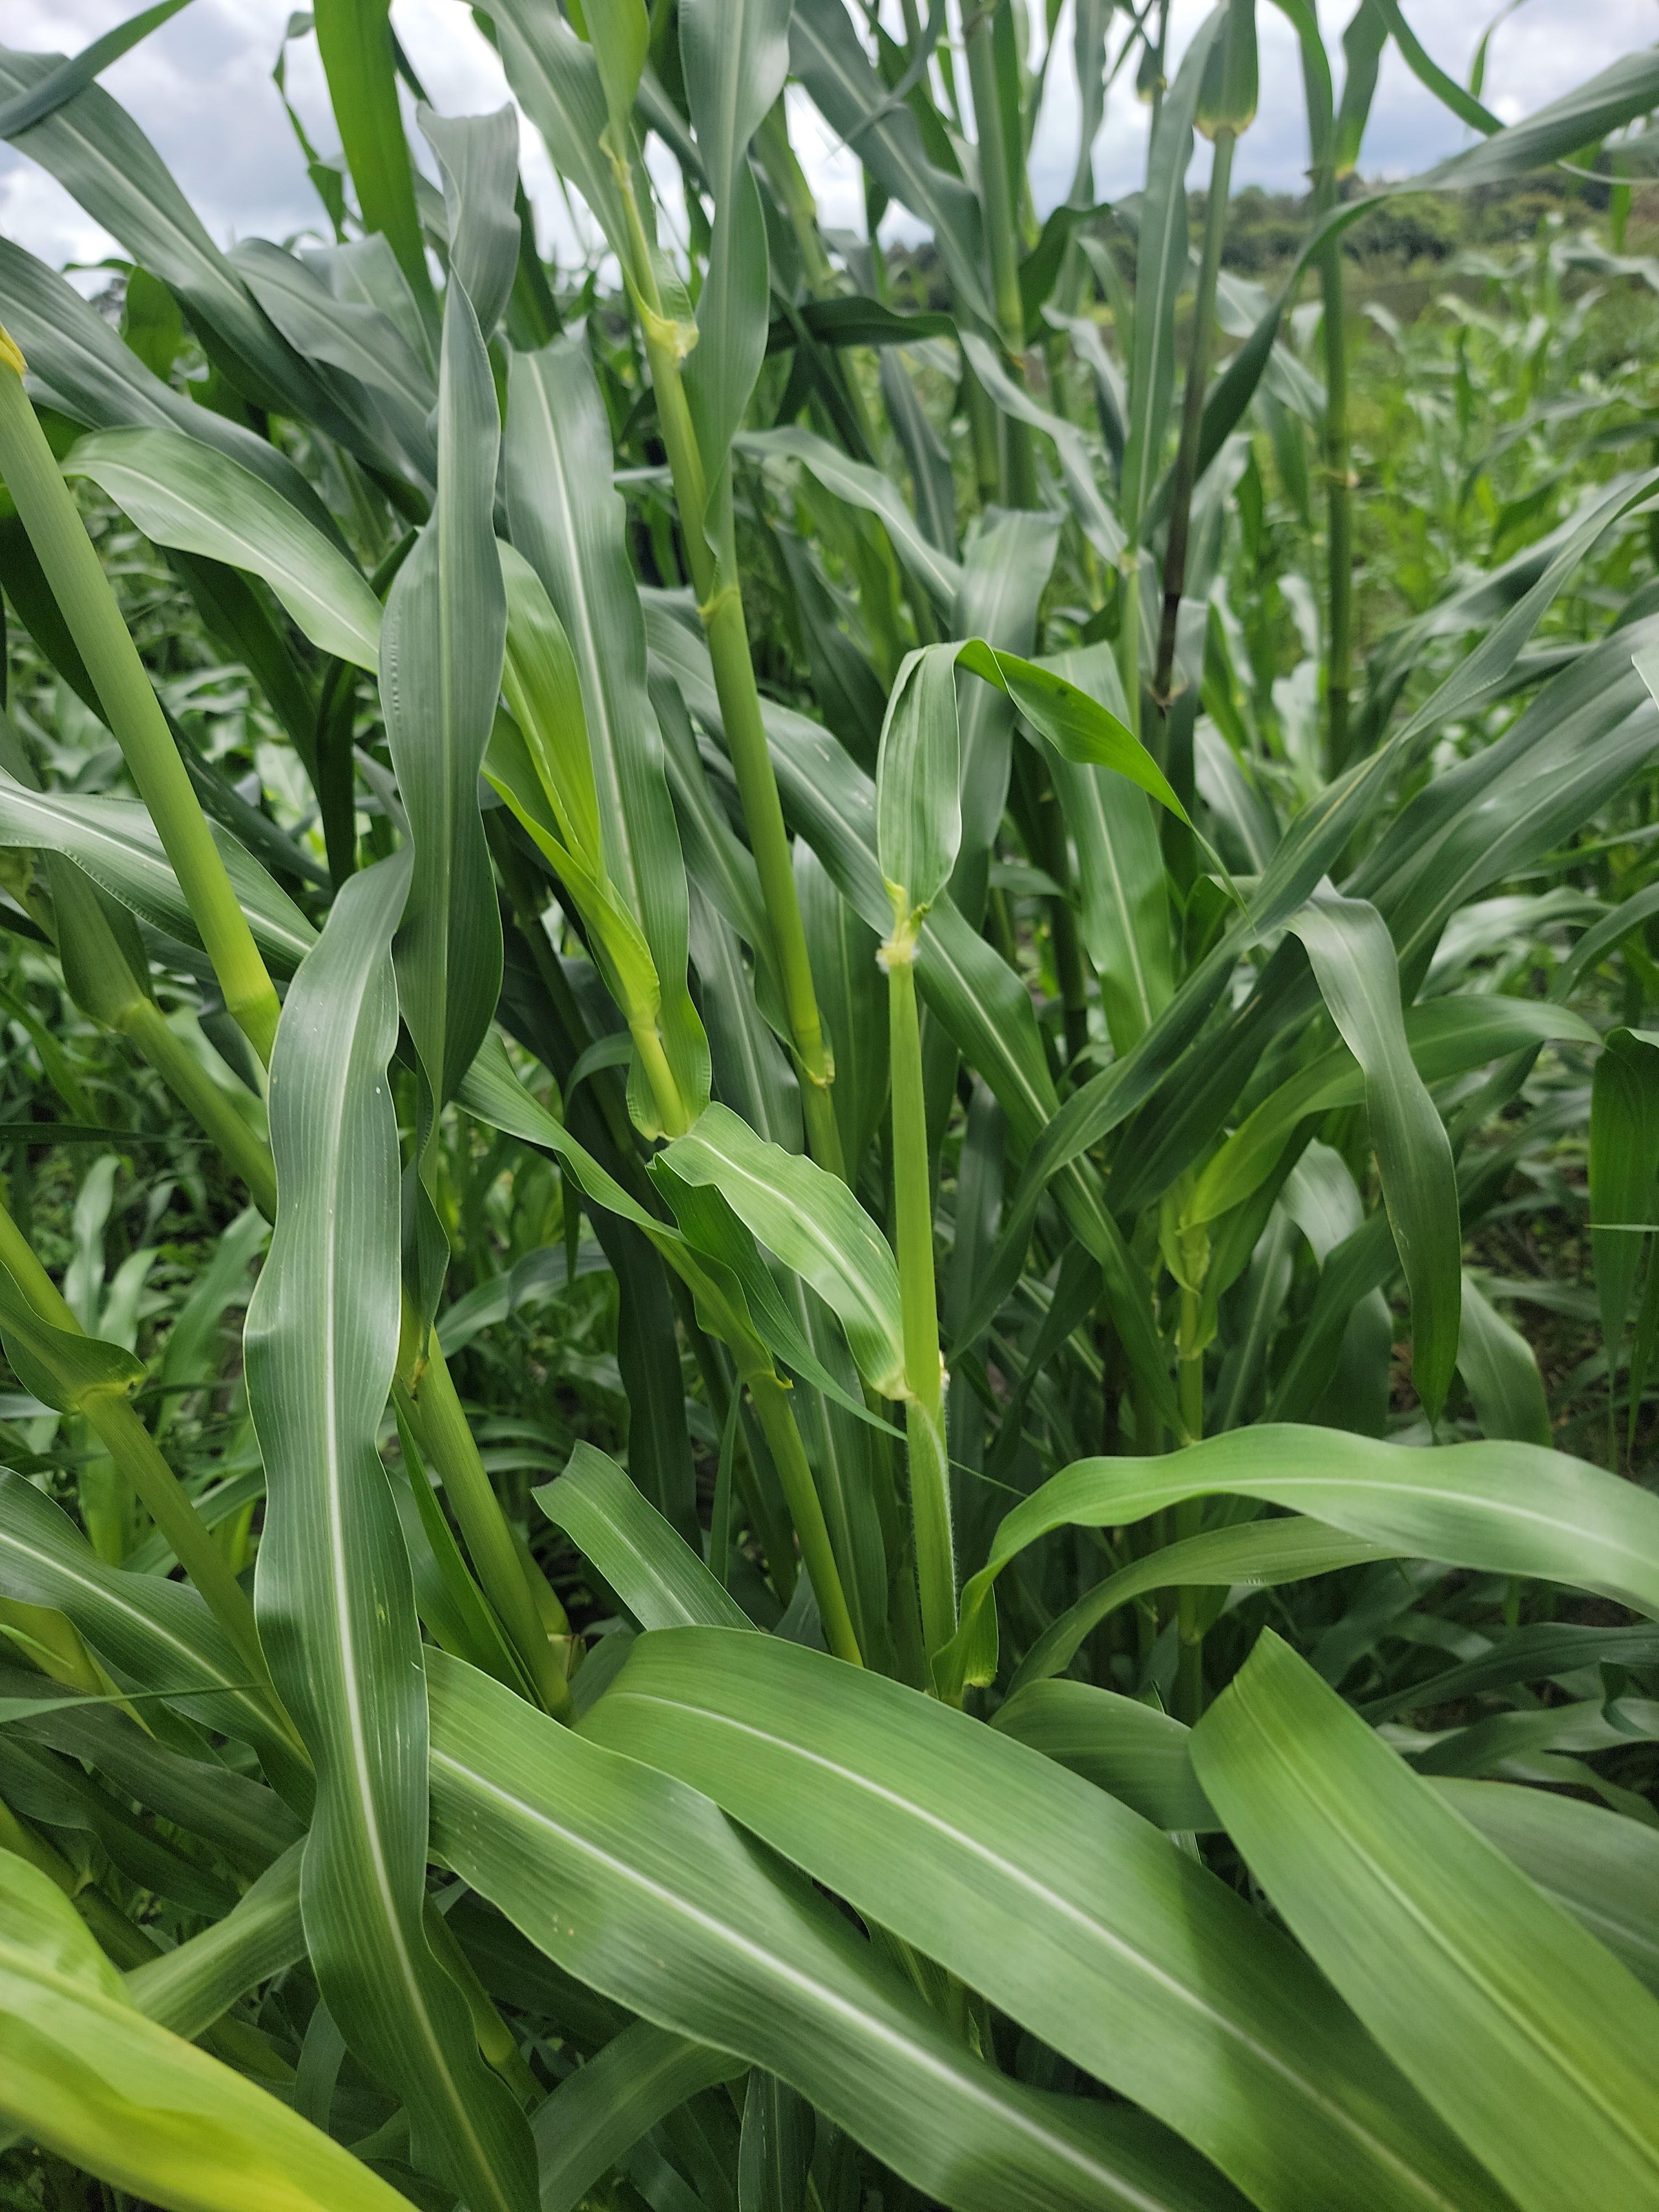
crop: pearl millet
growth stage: heading tuber
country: Tanzania
